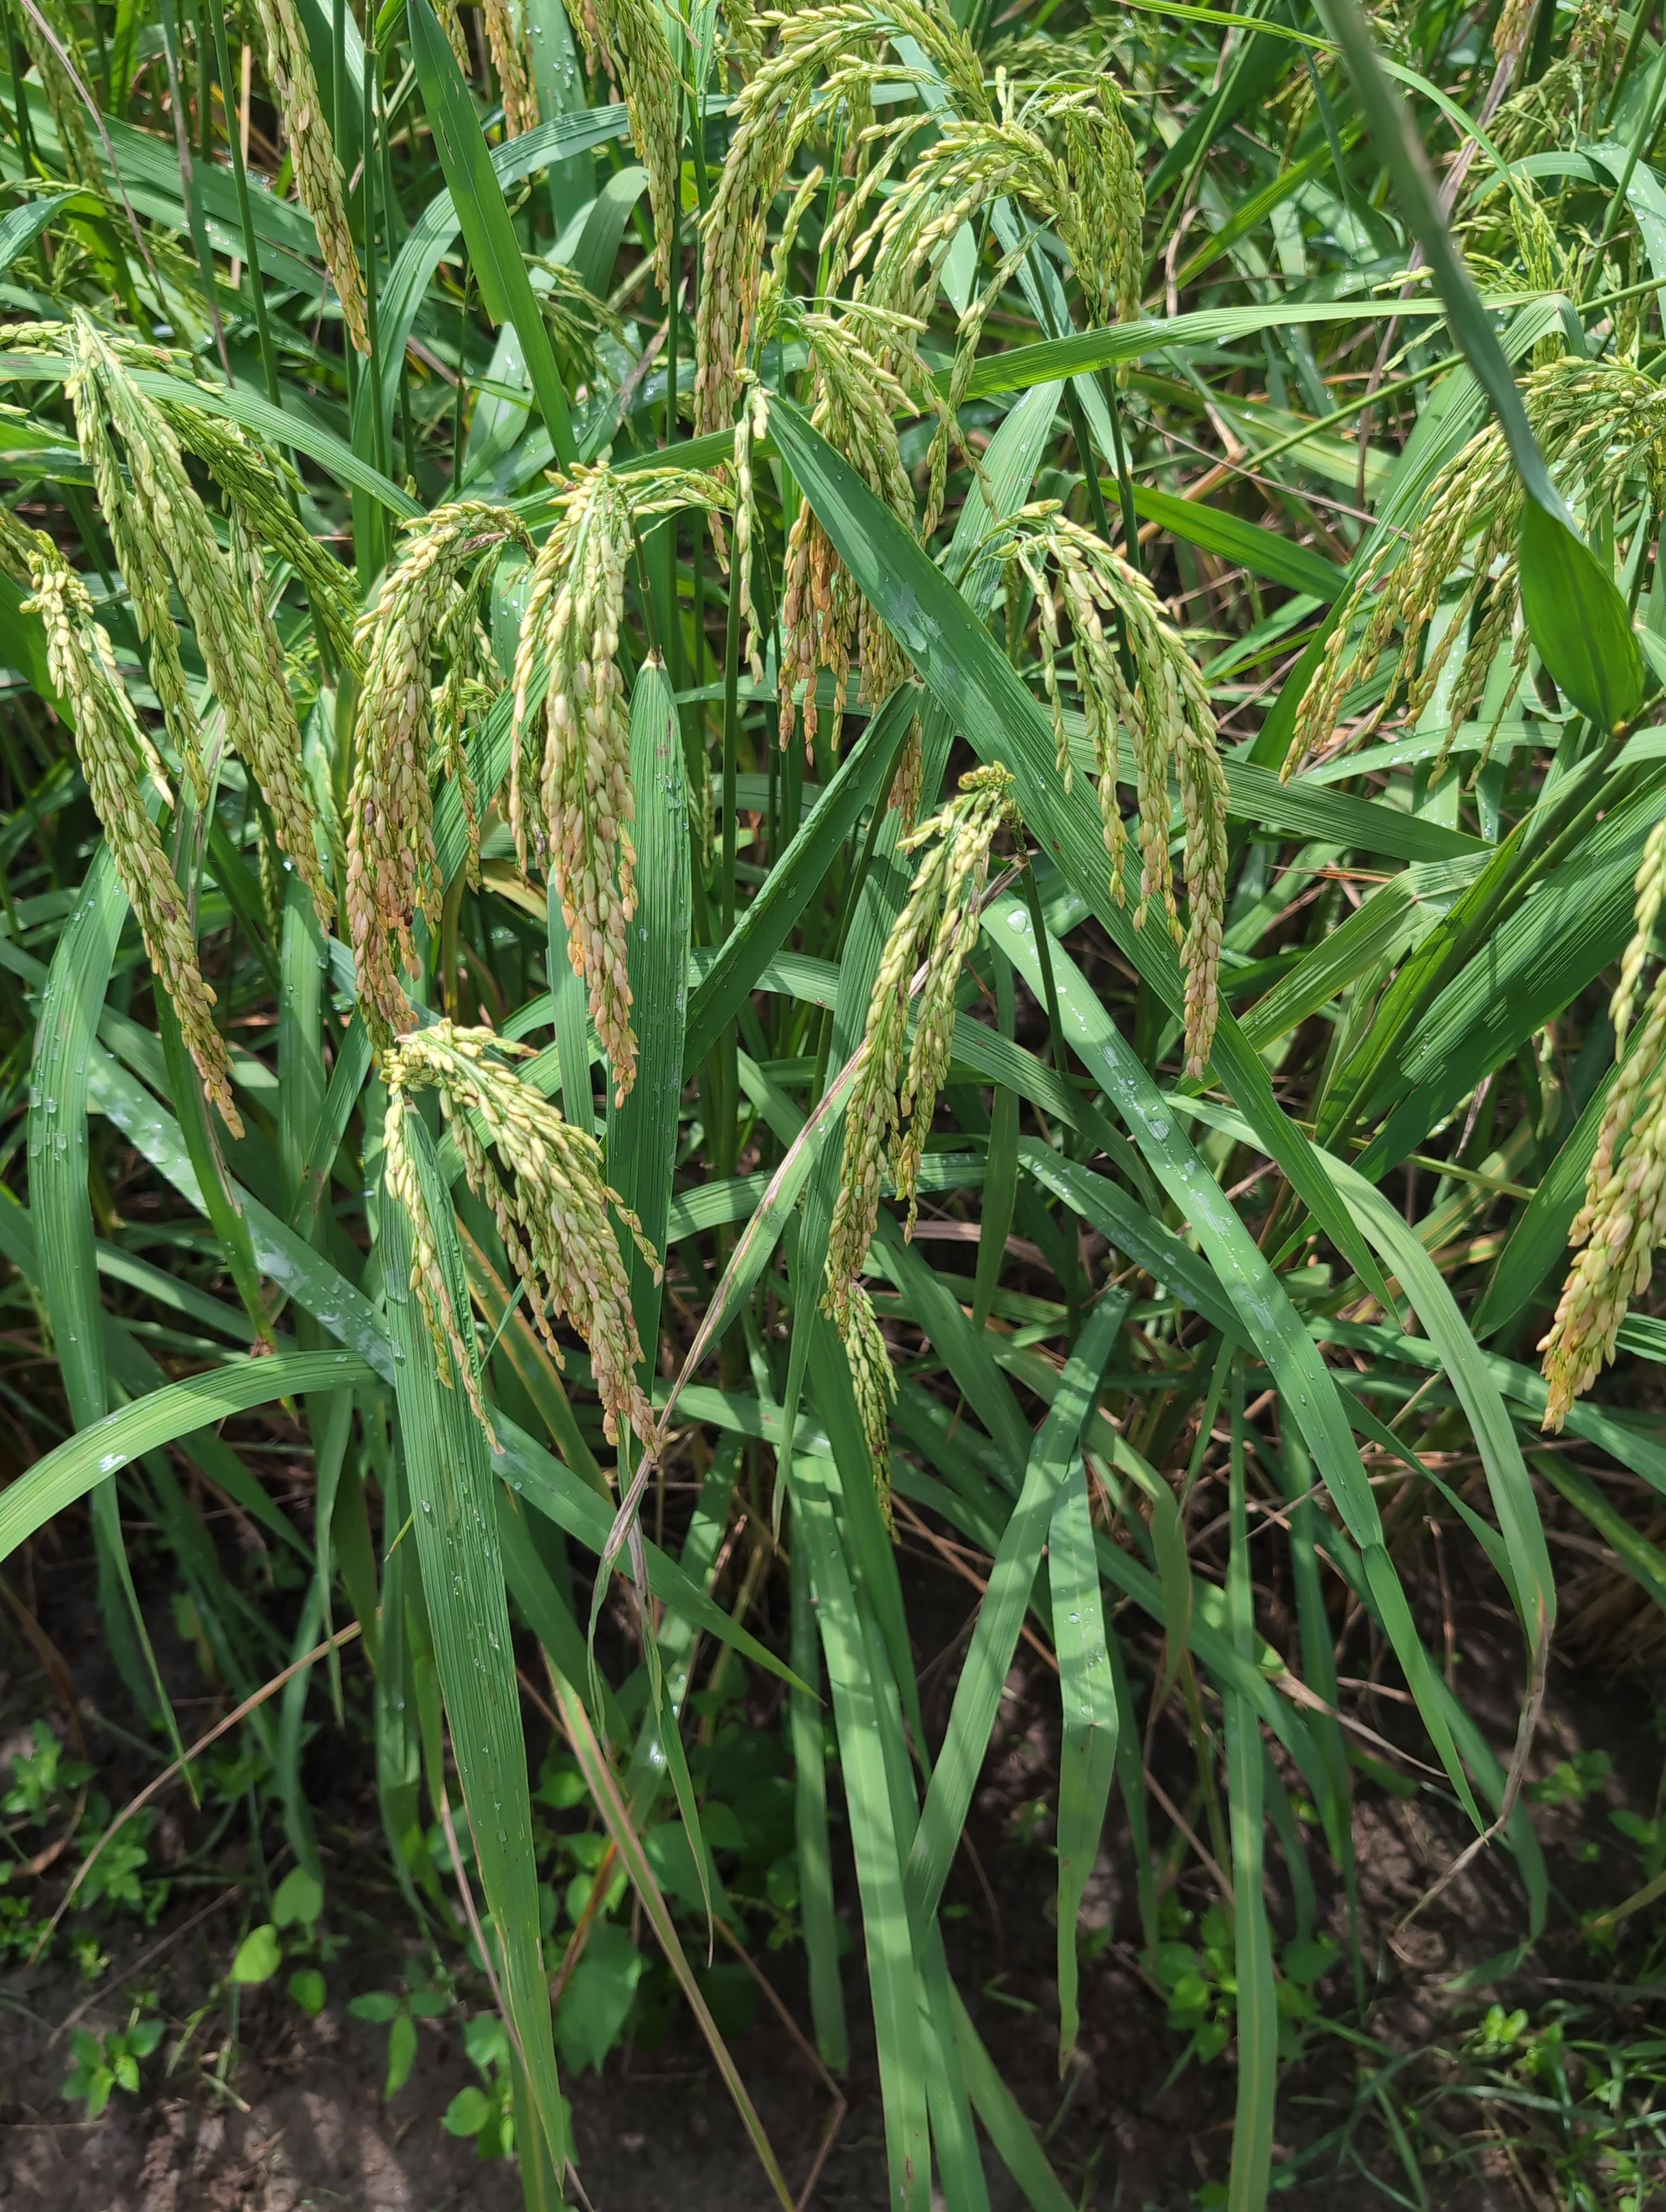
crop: rice
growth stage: stage dough
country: Côte d'Ivoire
